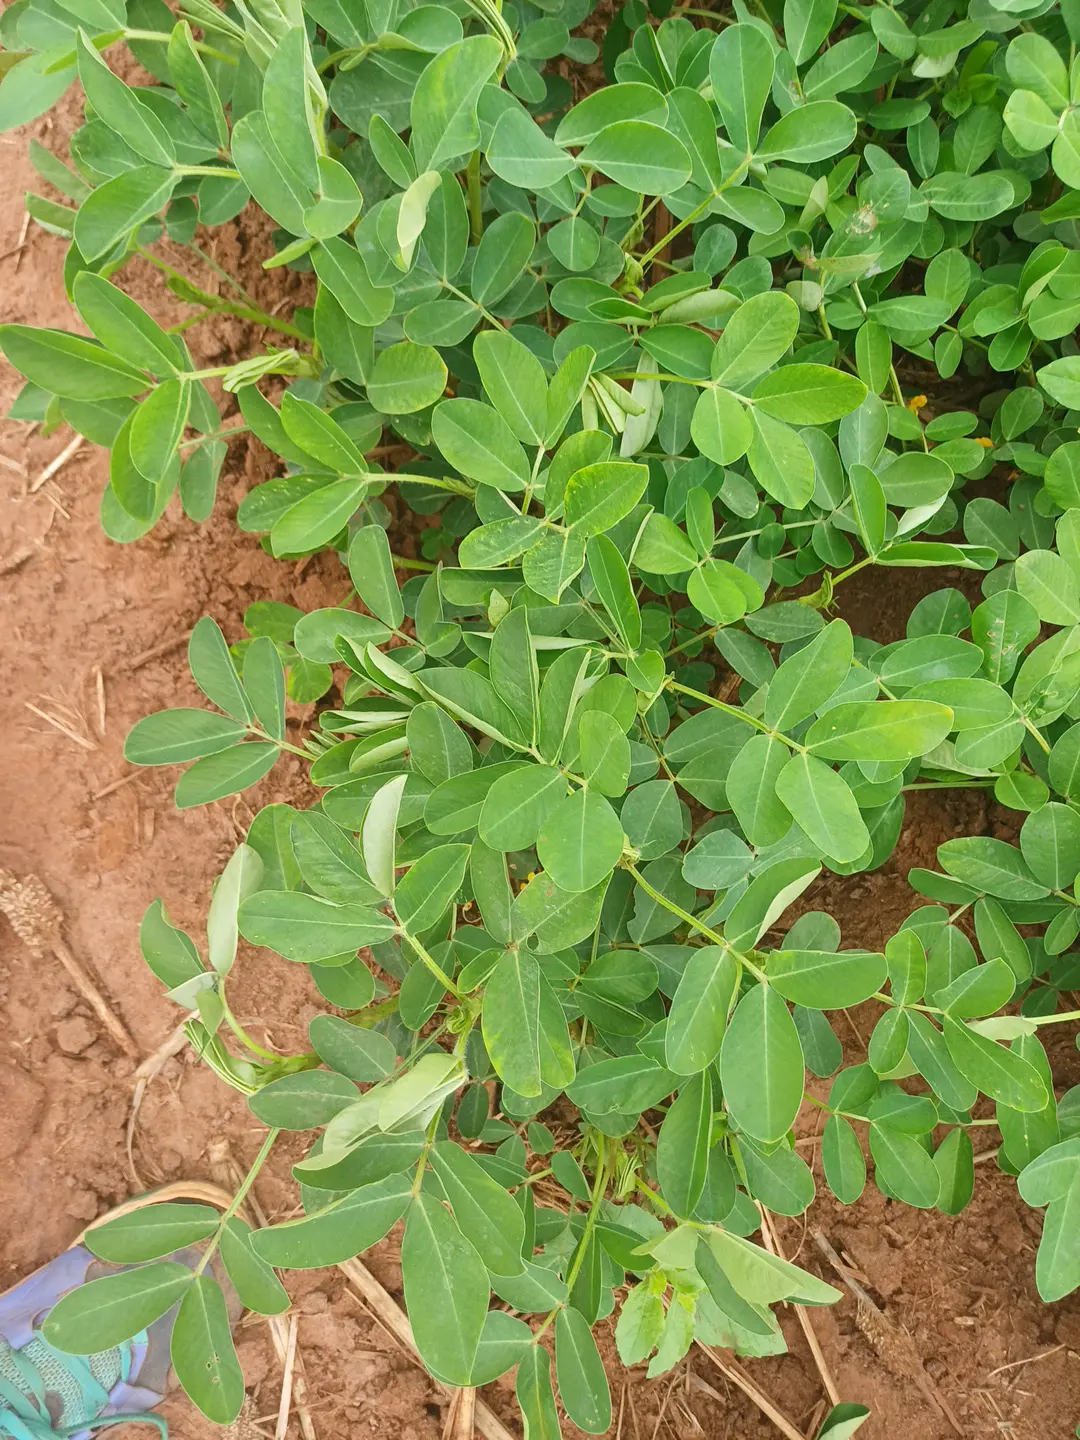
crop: groundnut
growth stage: flowering
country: Kenya
